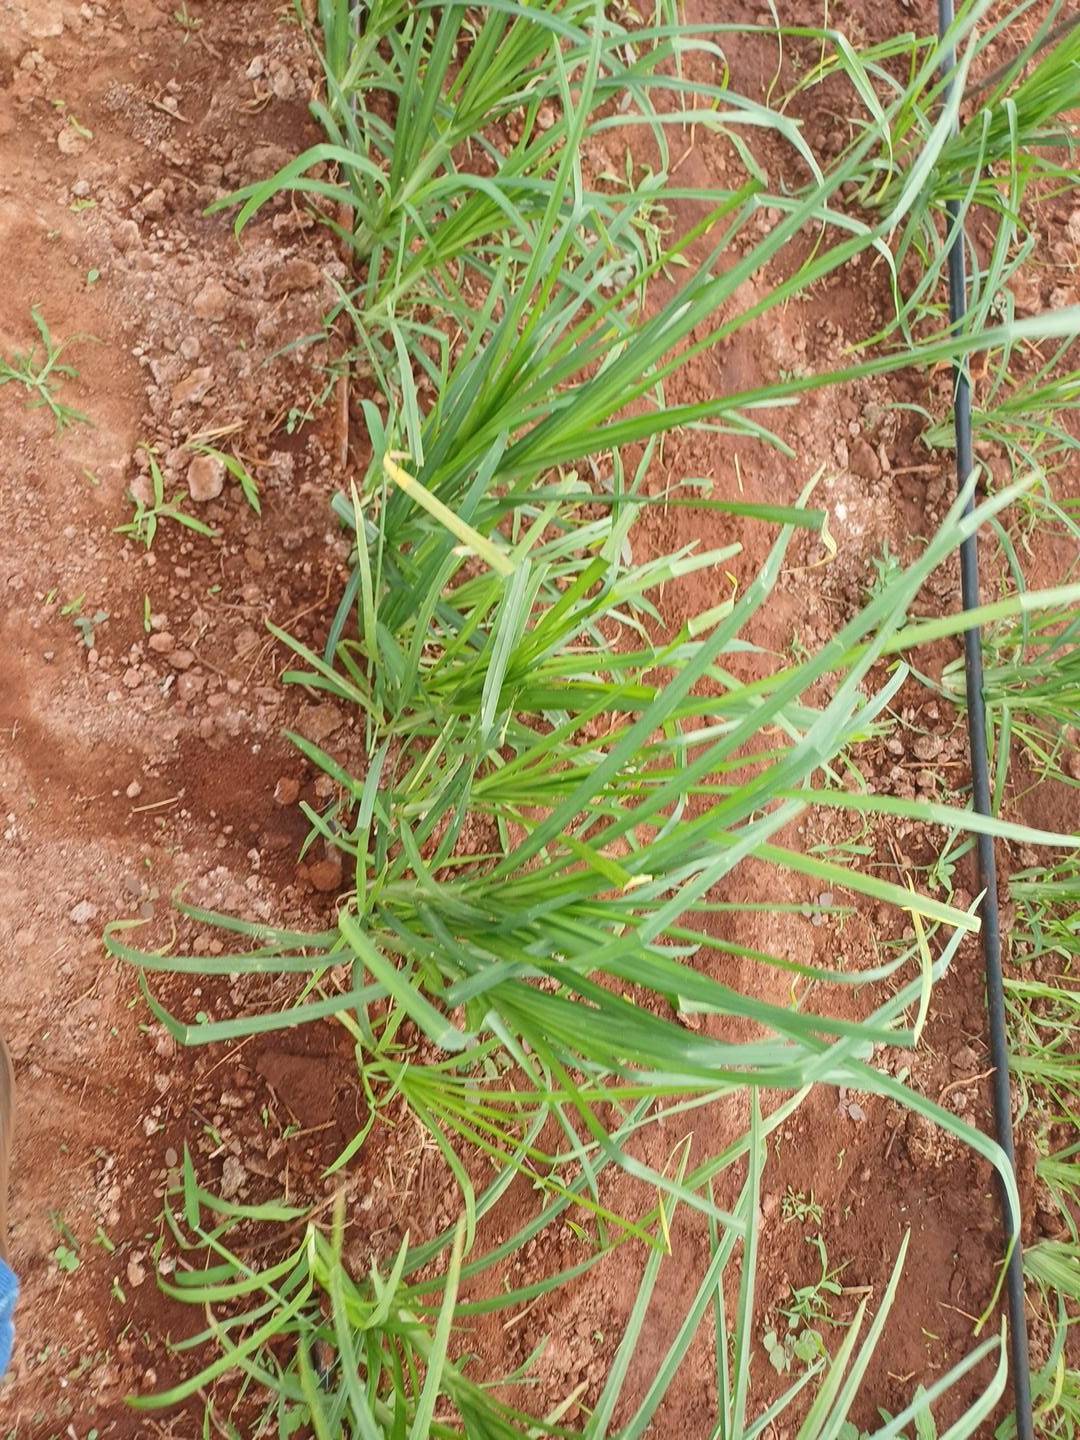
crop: finger millet
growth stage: vegetative
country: Kenya
